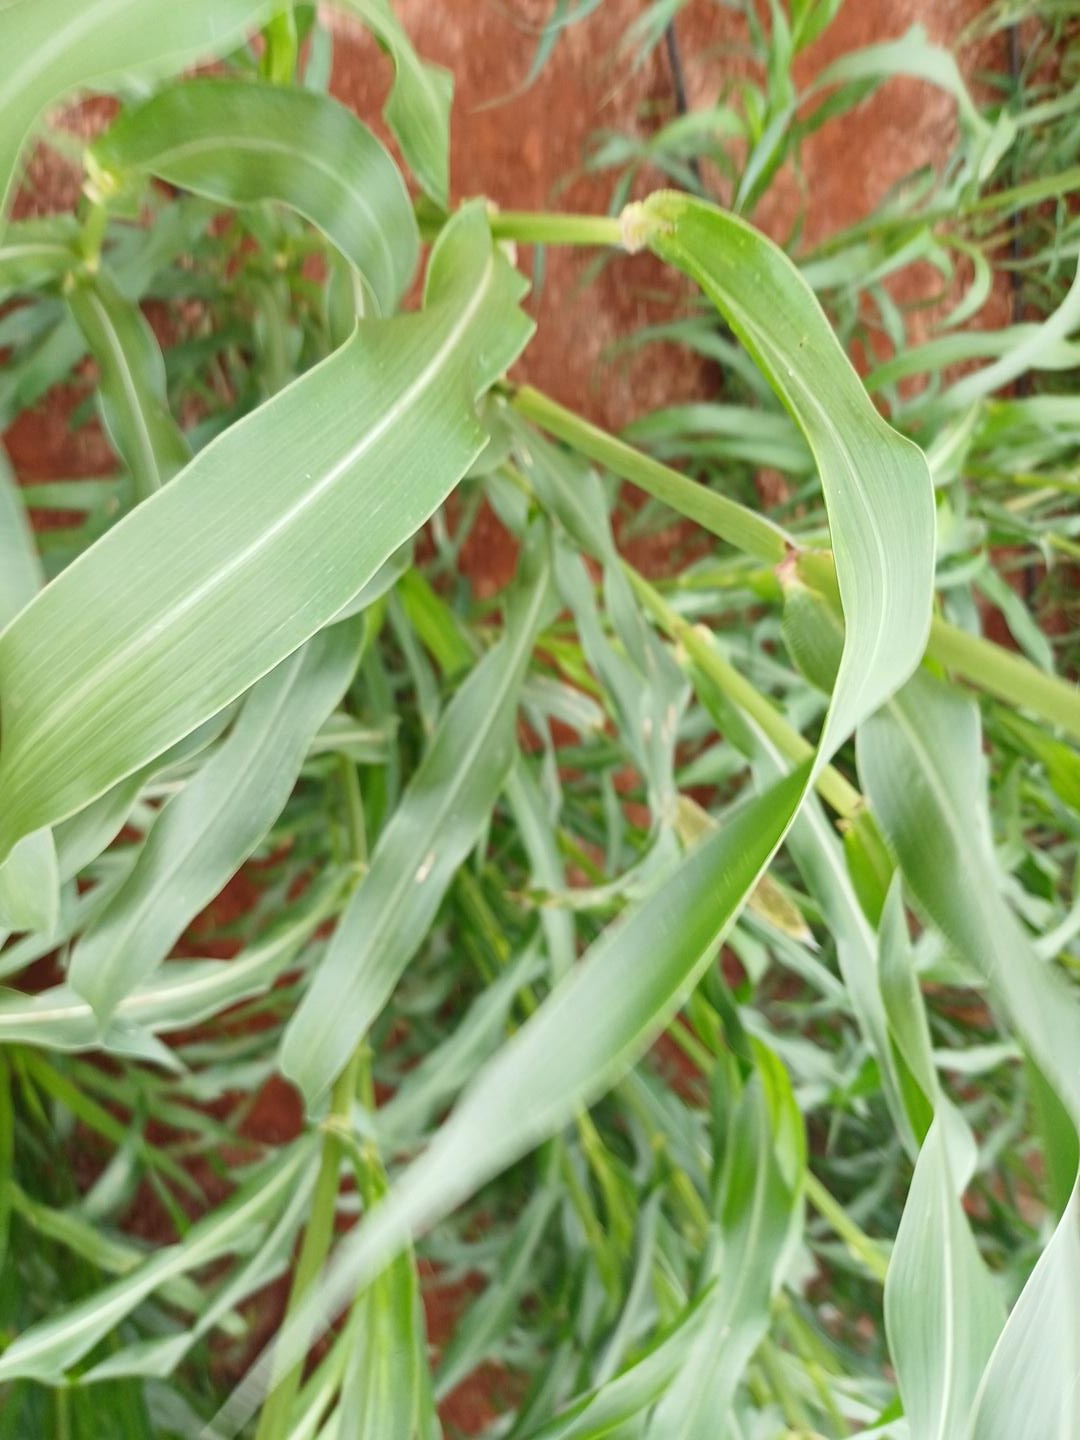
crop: pearl millet
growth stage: flowering
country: Kenya
